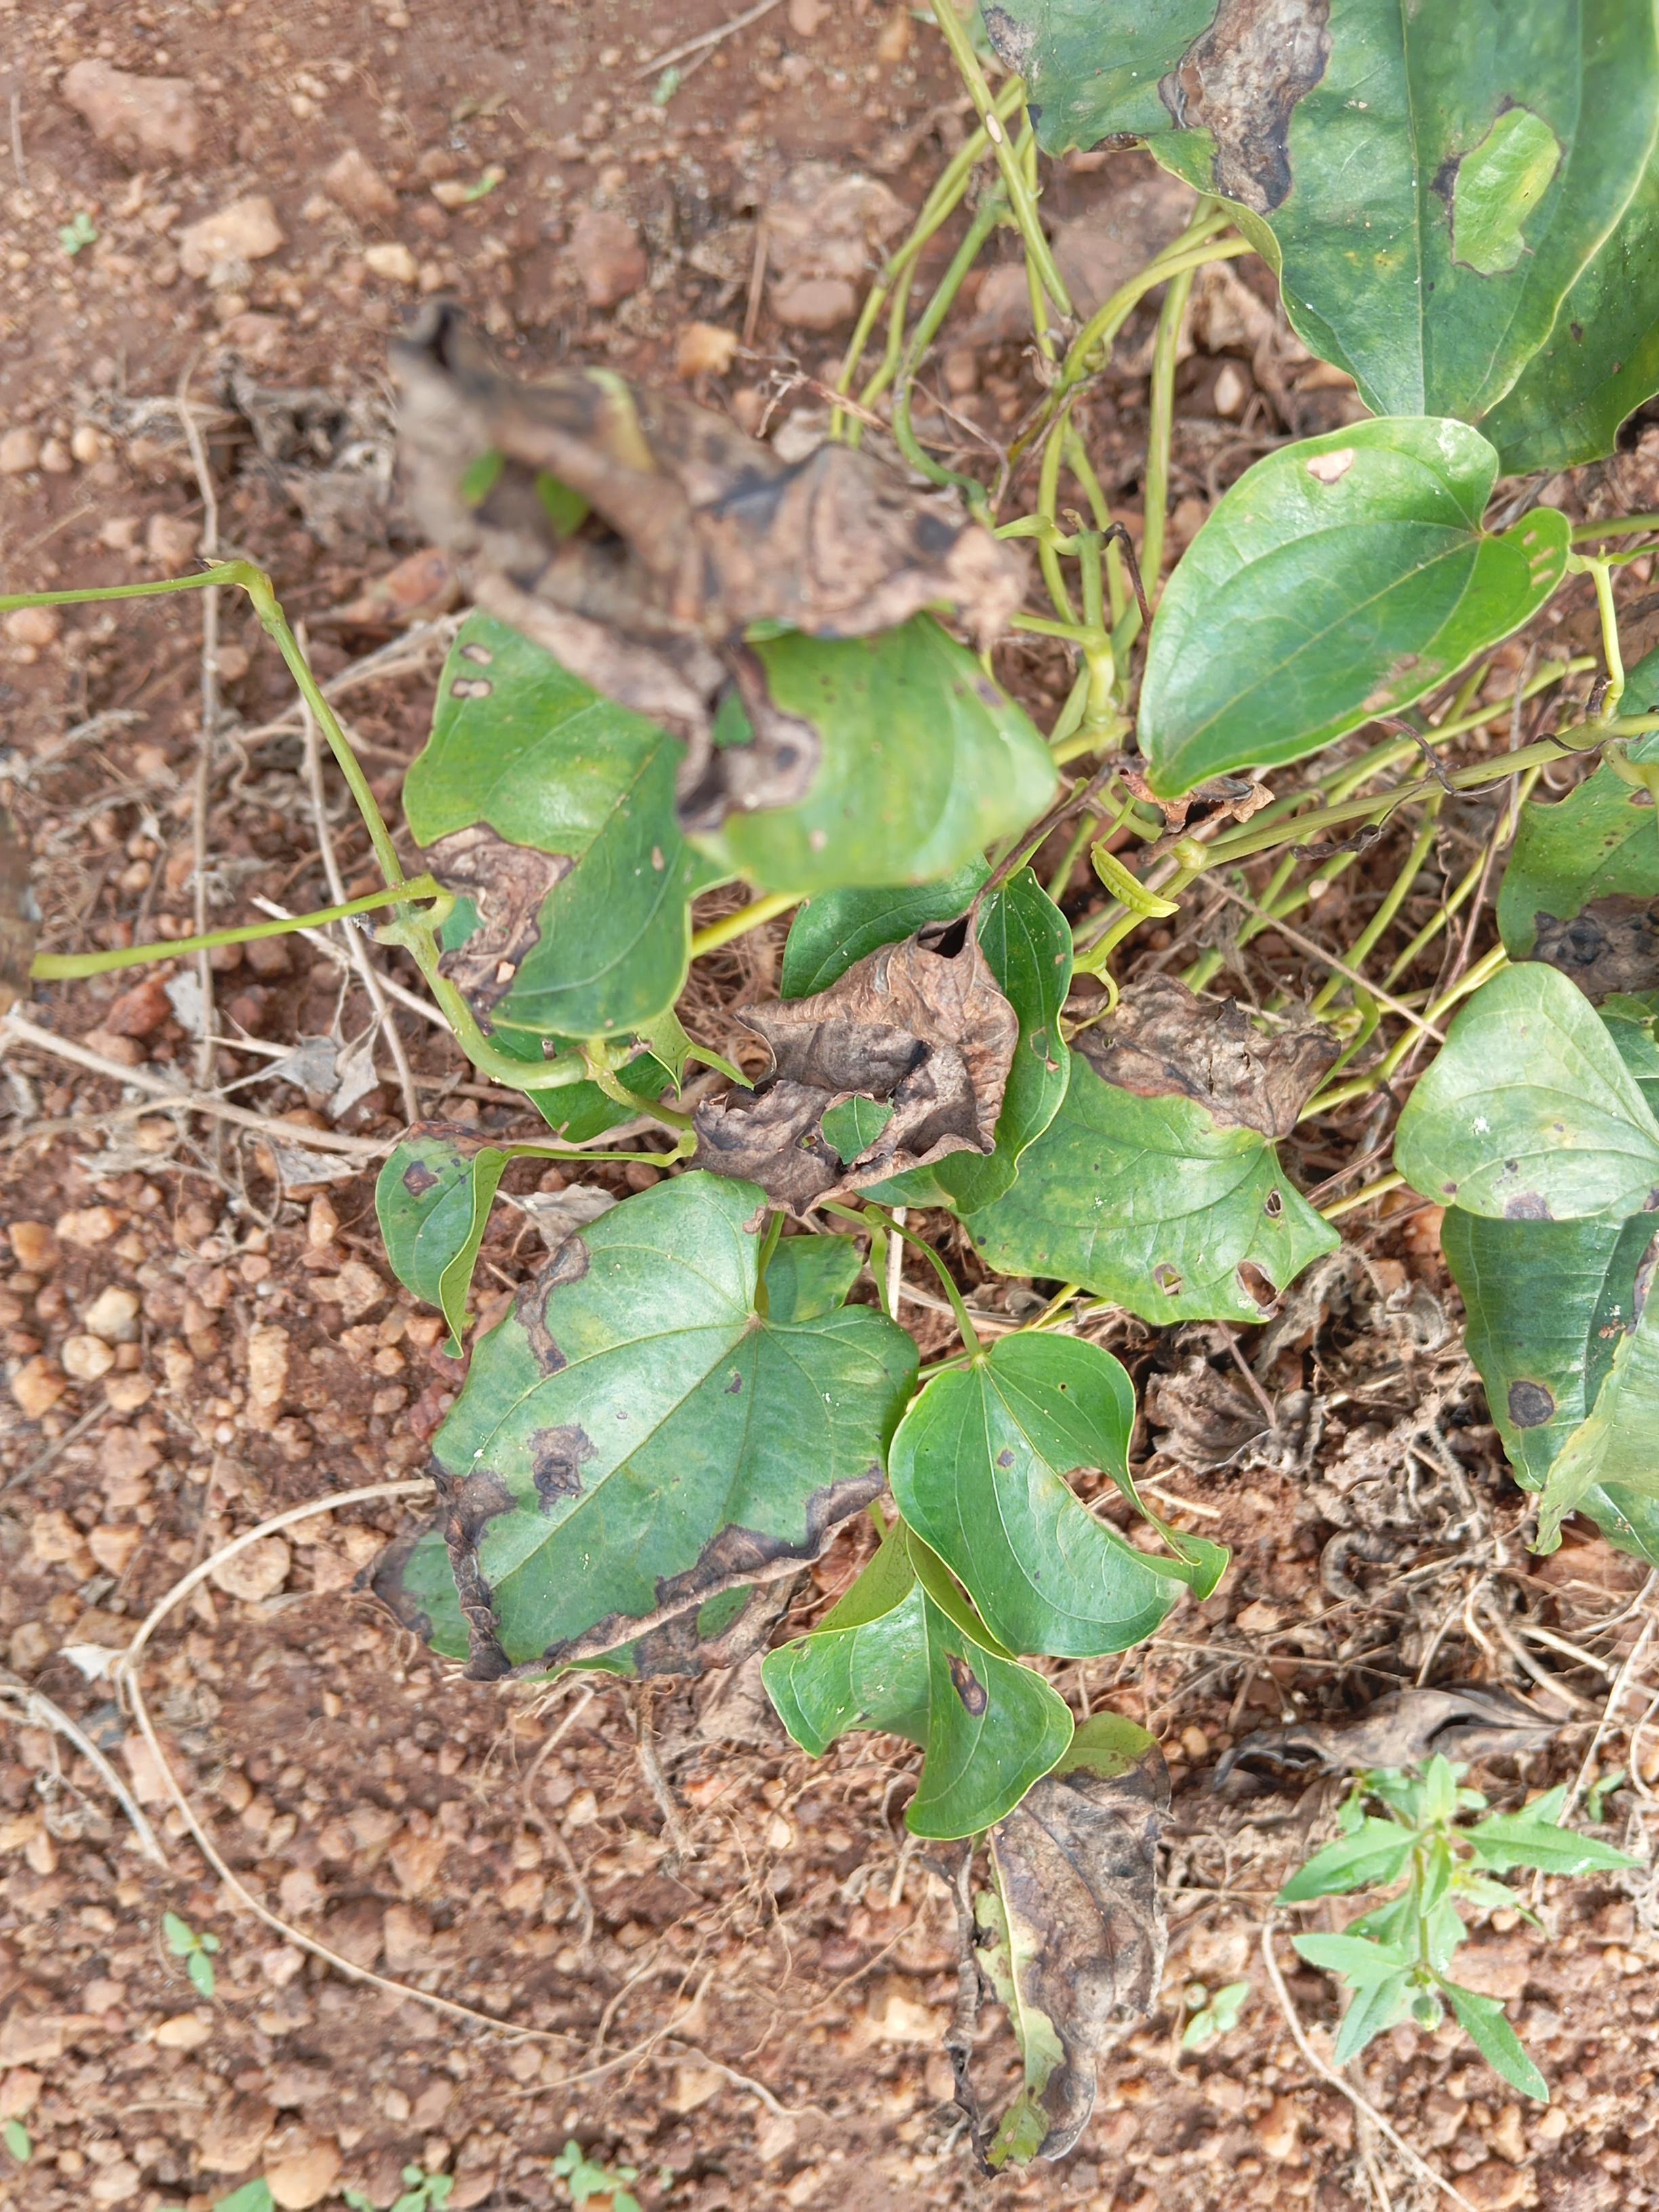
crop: yam
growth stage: maturity
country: Nigeria
